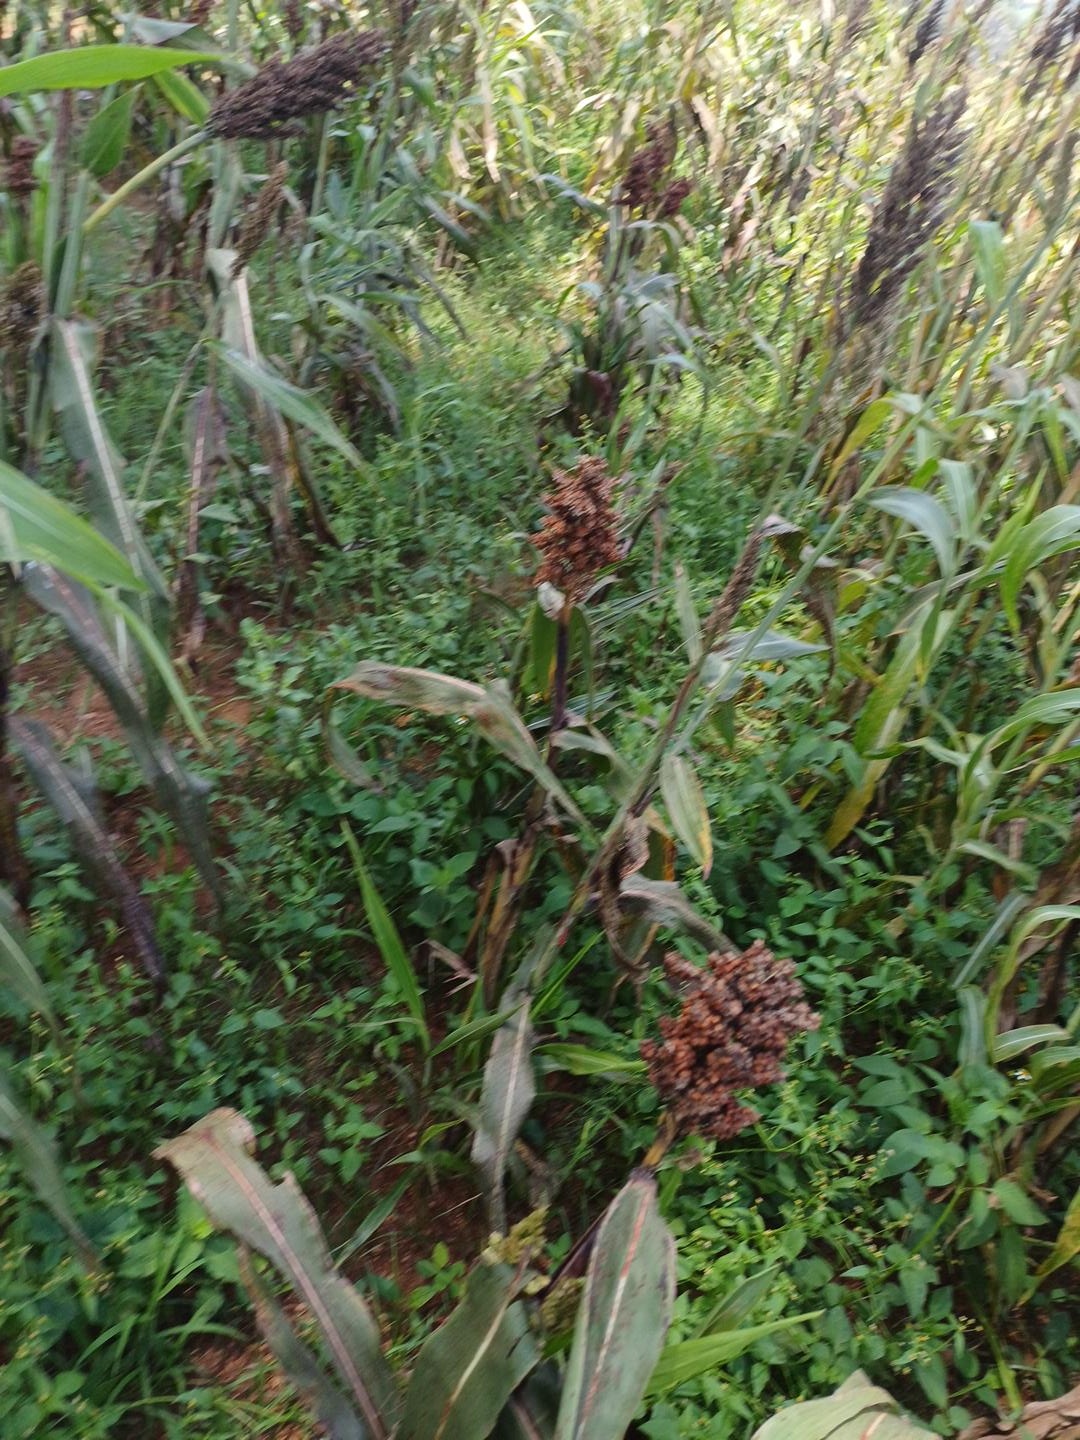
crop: sorghum
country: Kenya
